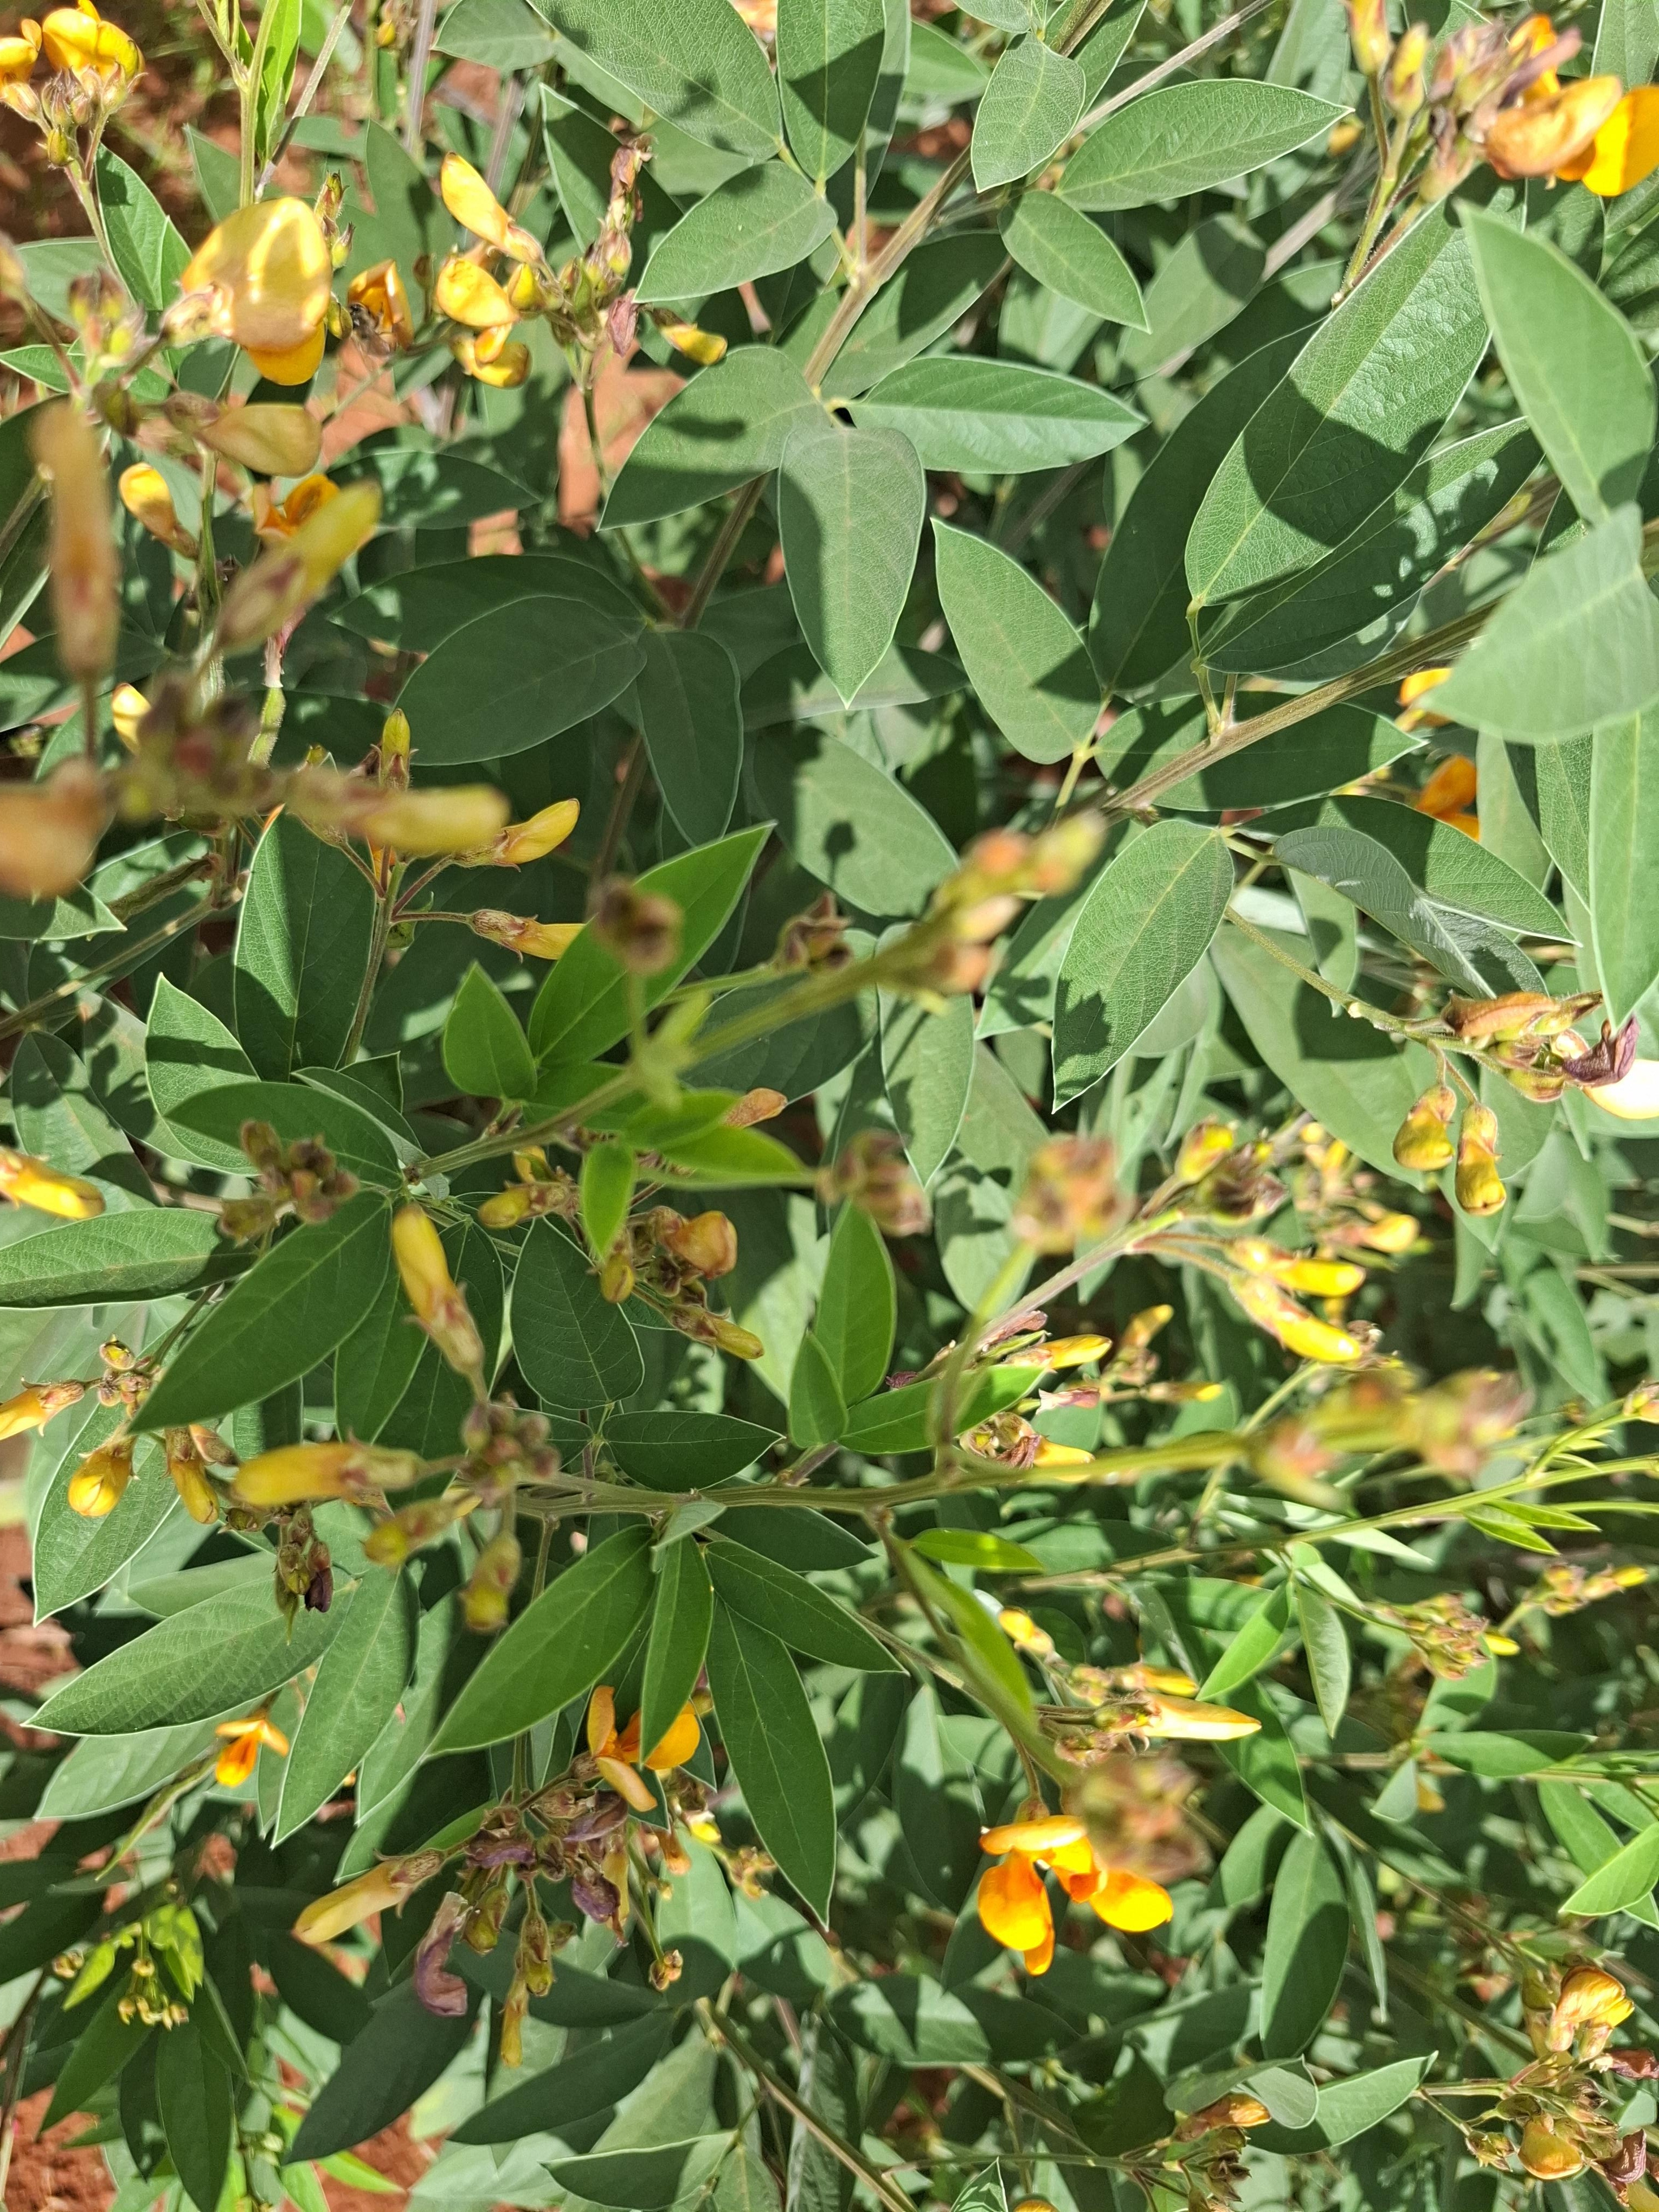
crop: pigeonpea
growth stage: development pod
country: Kenya
